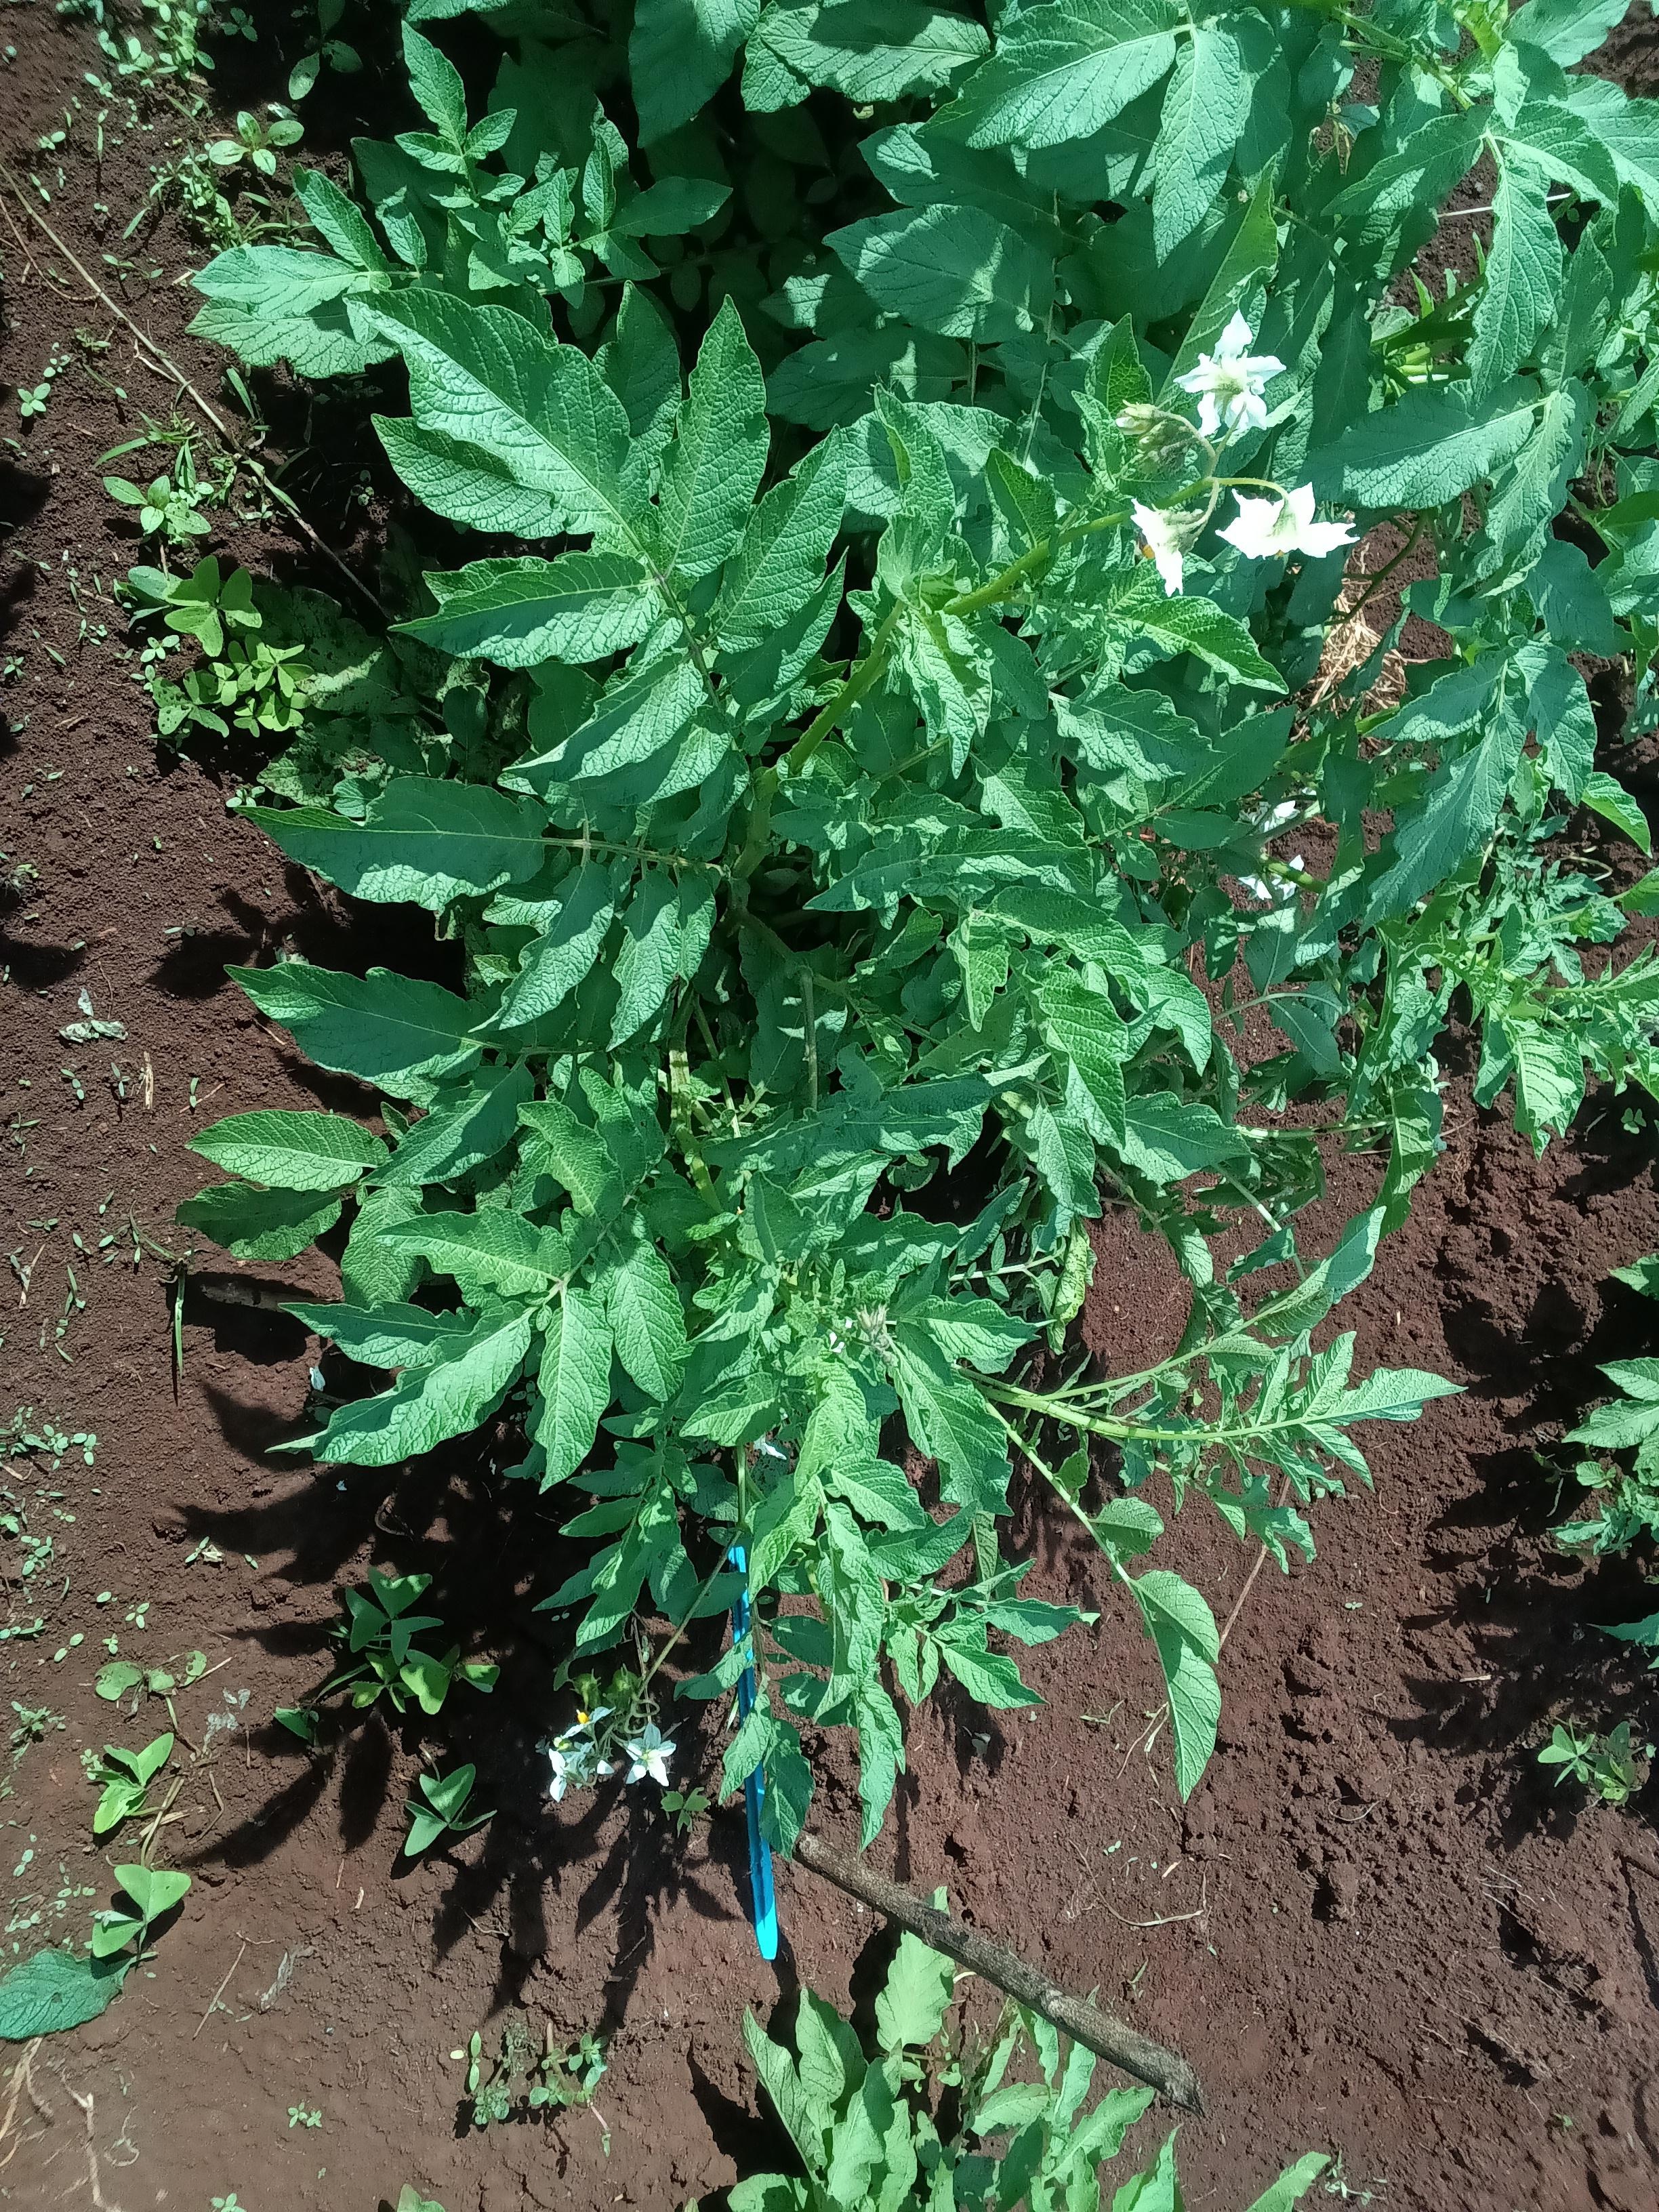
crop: potato
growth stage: flowering
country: Kenya
